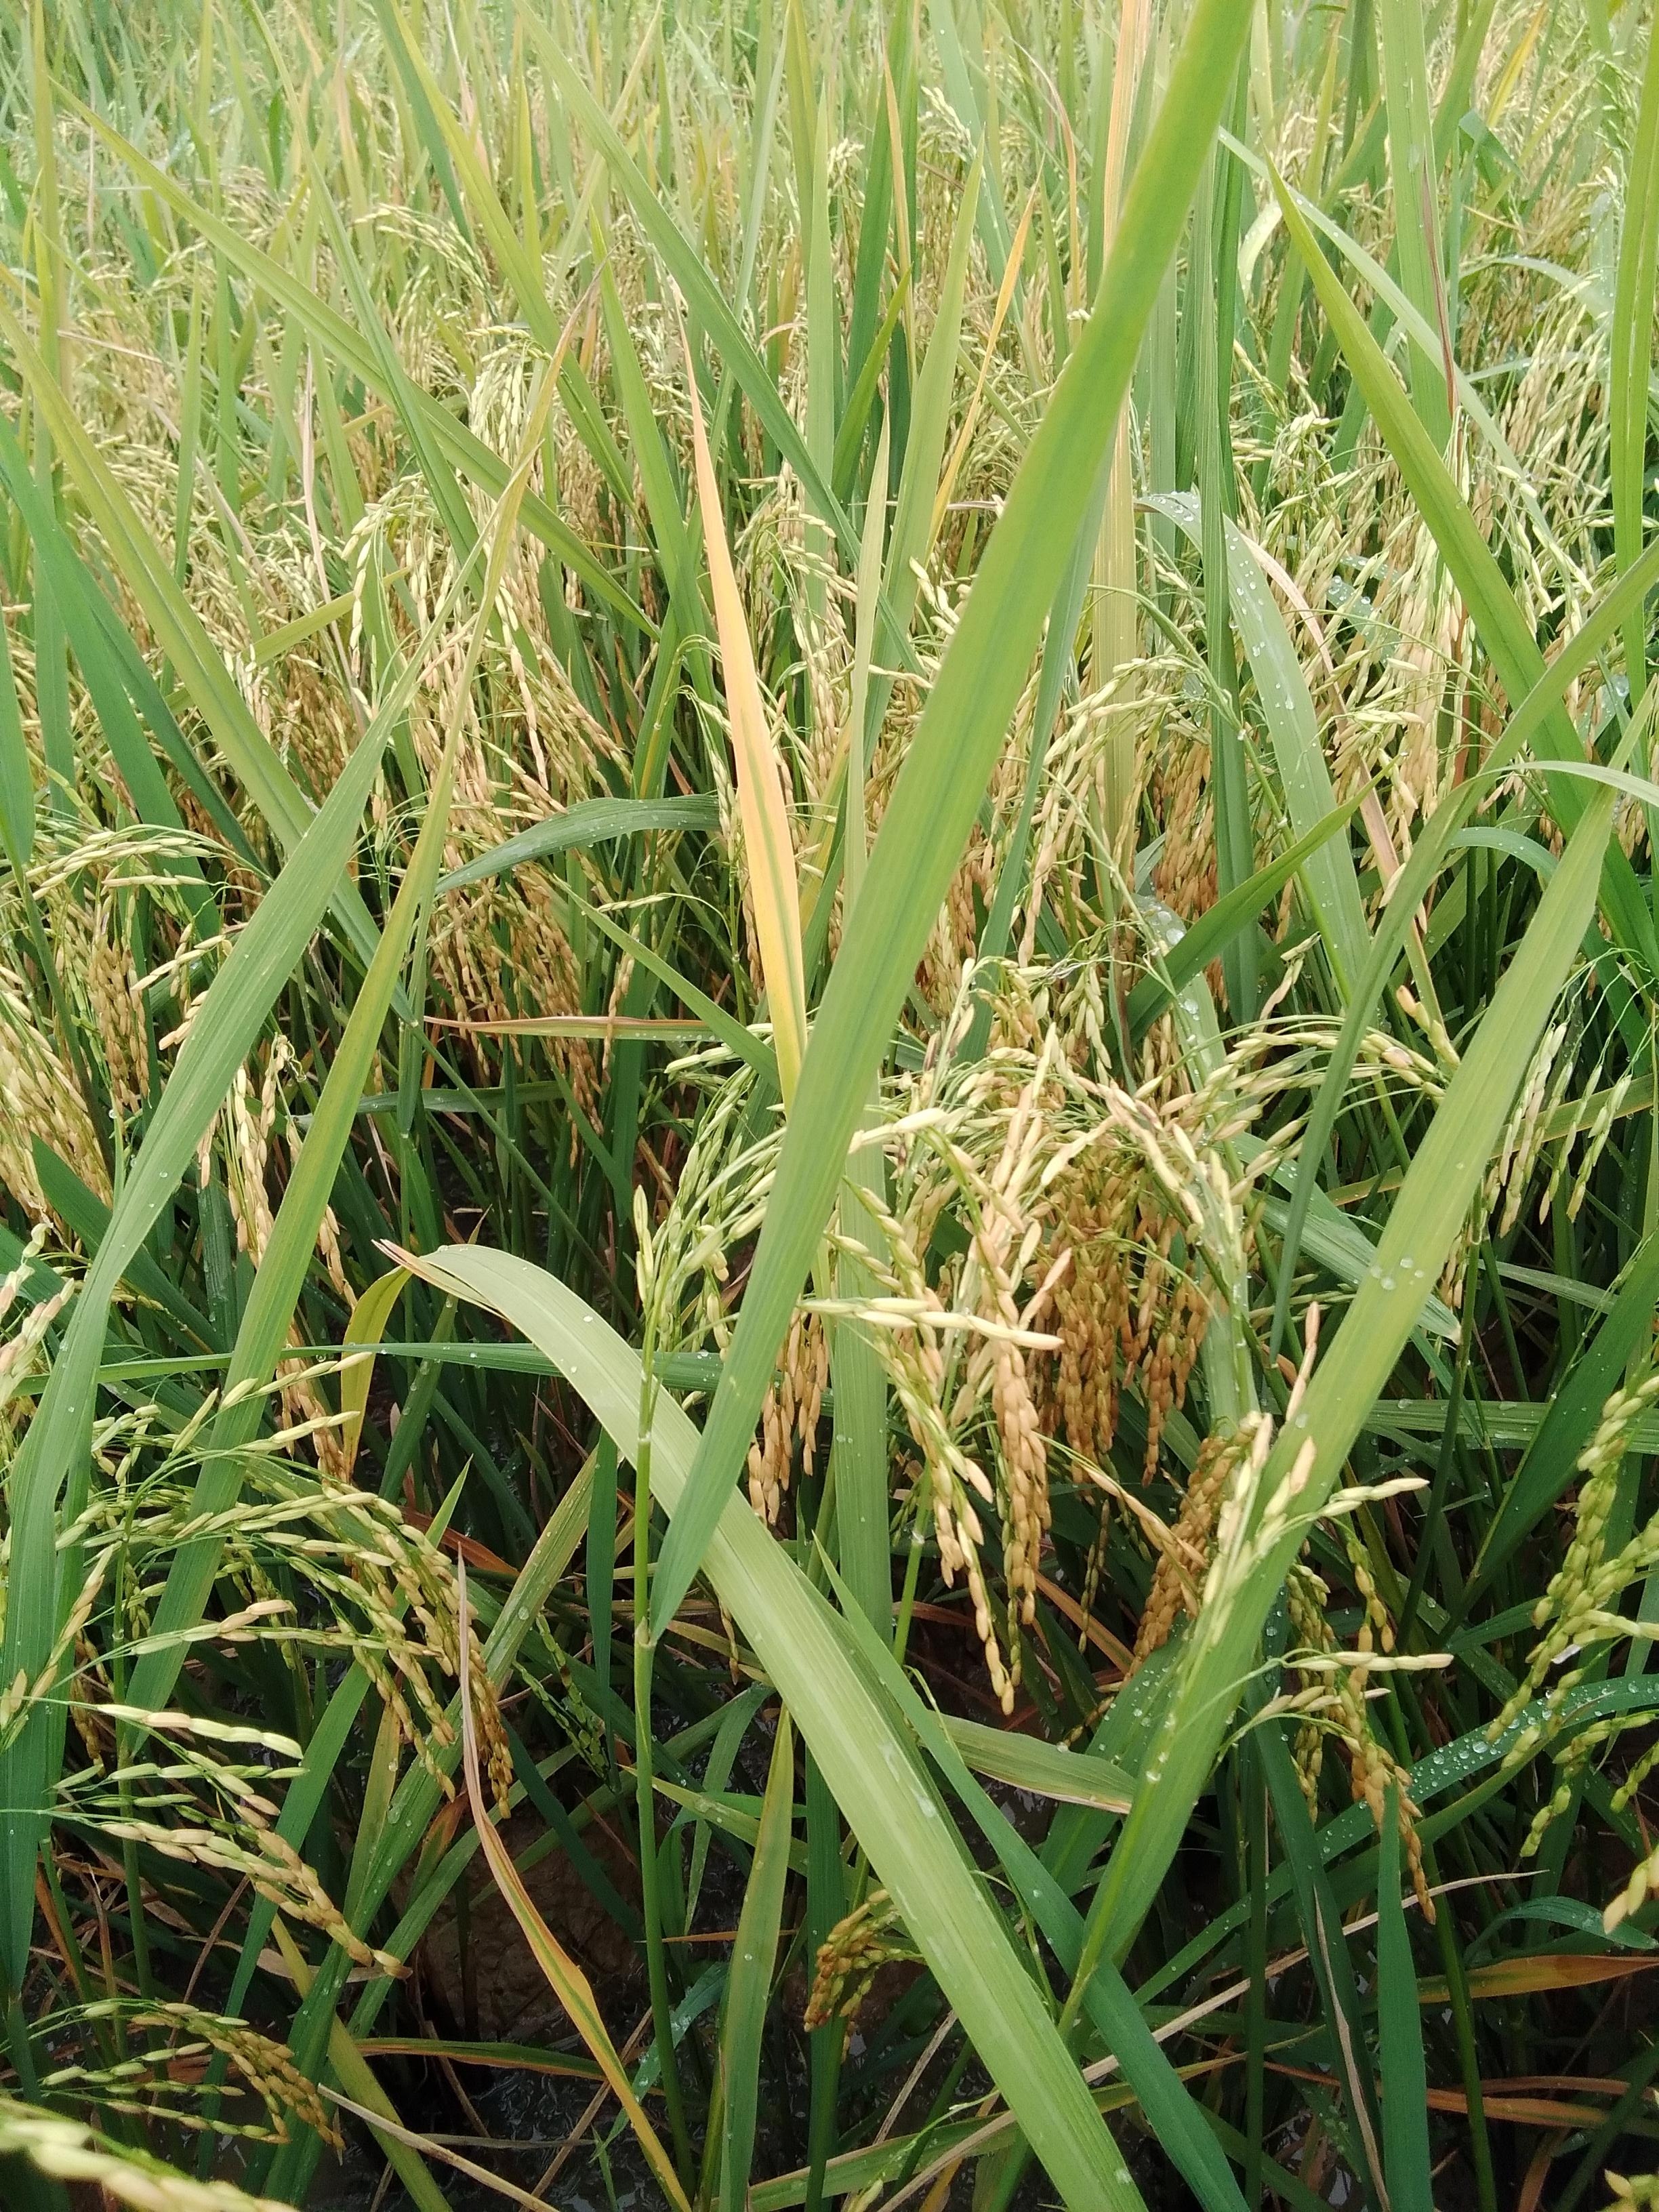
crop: rice
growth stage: ripening
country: Nigeria
